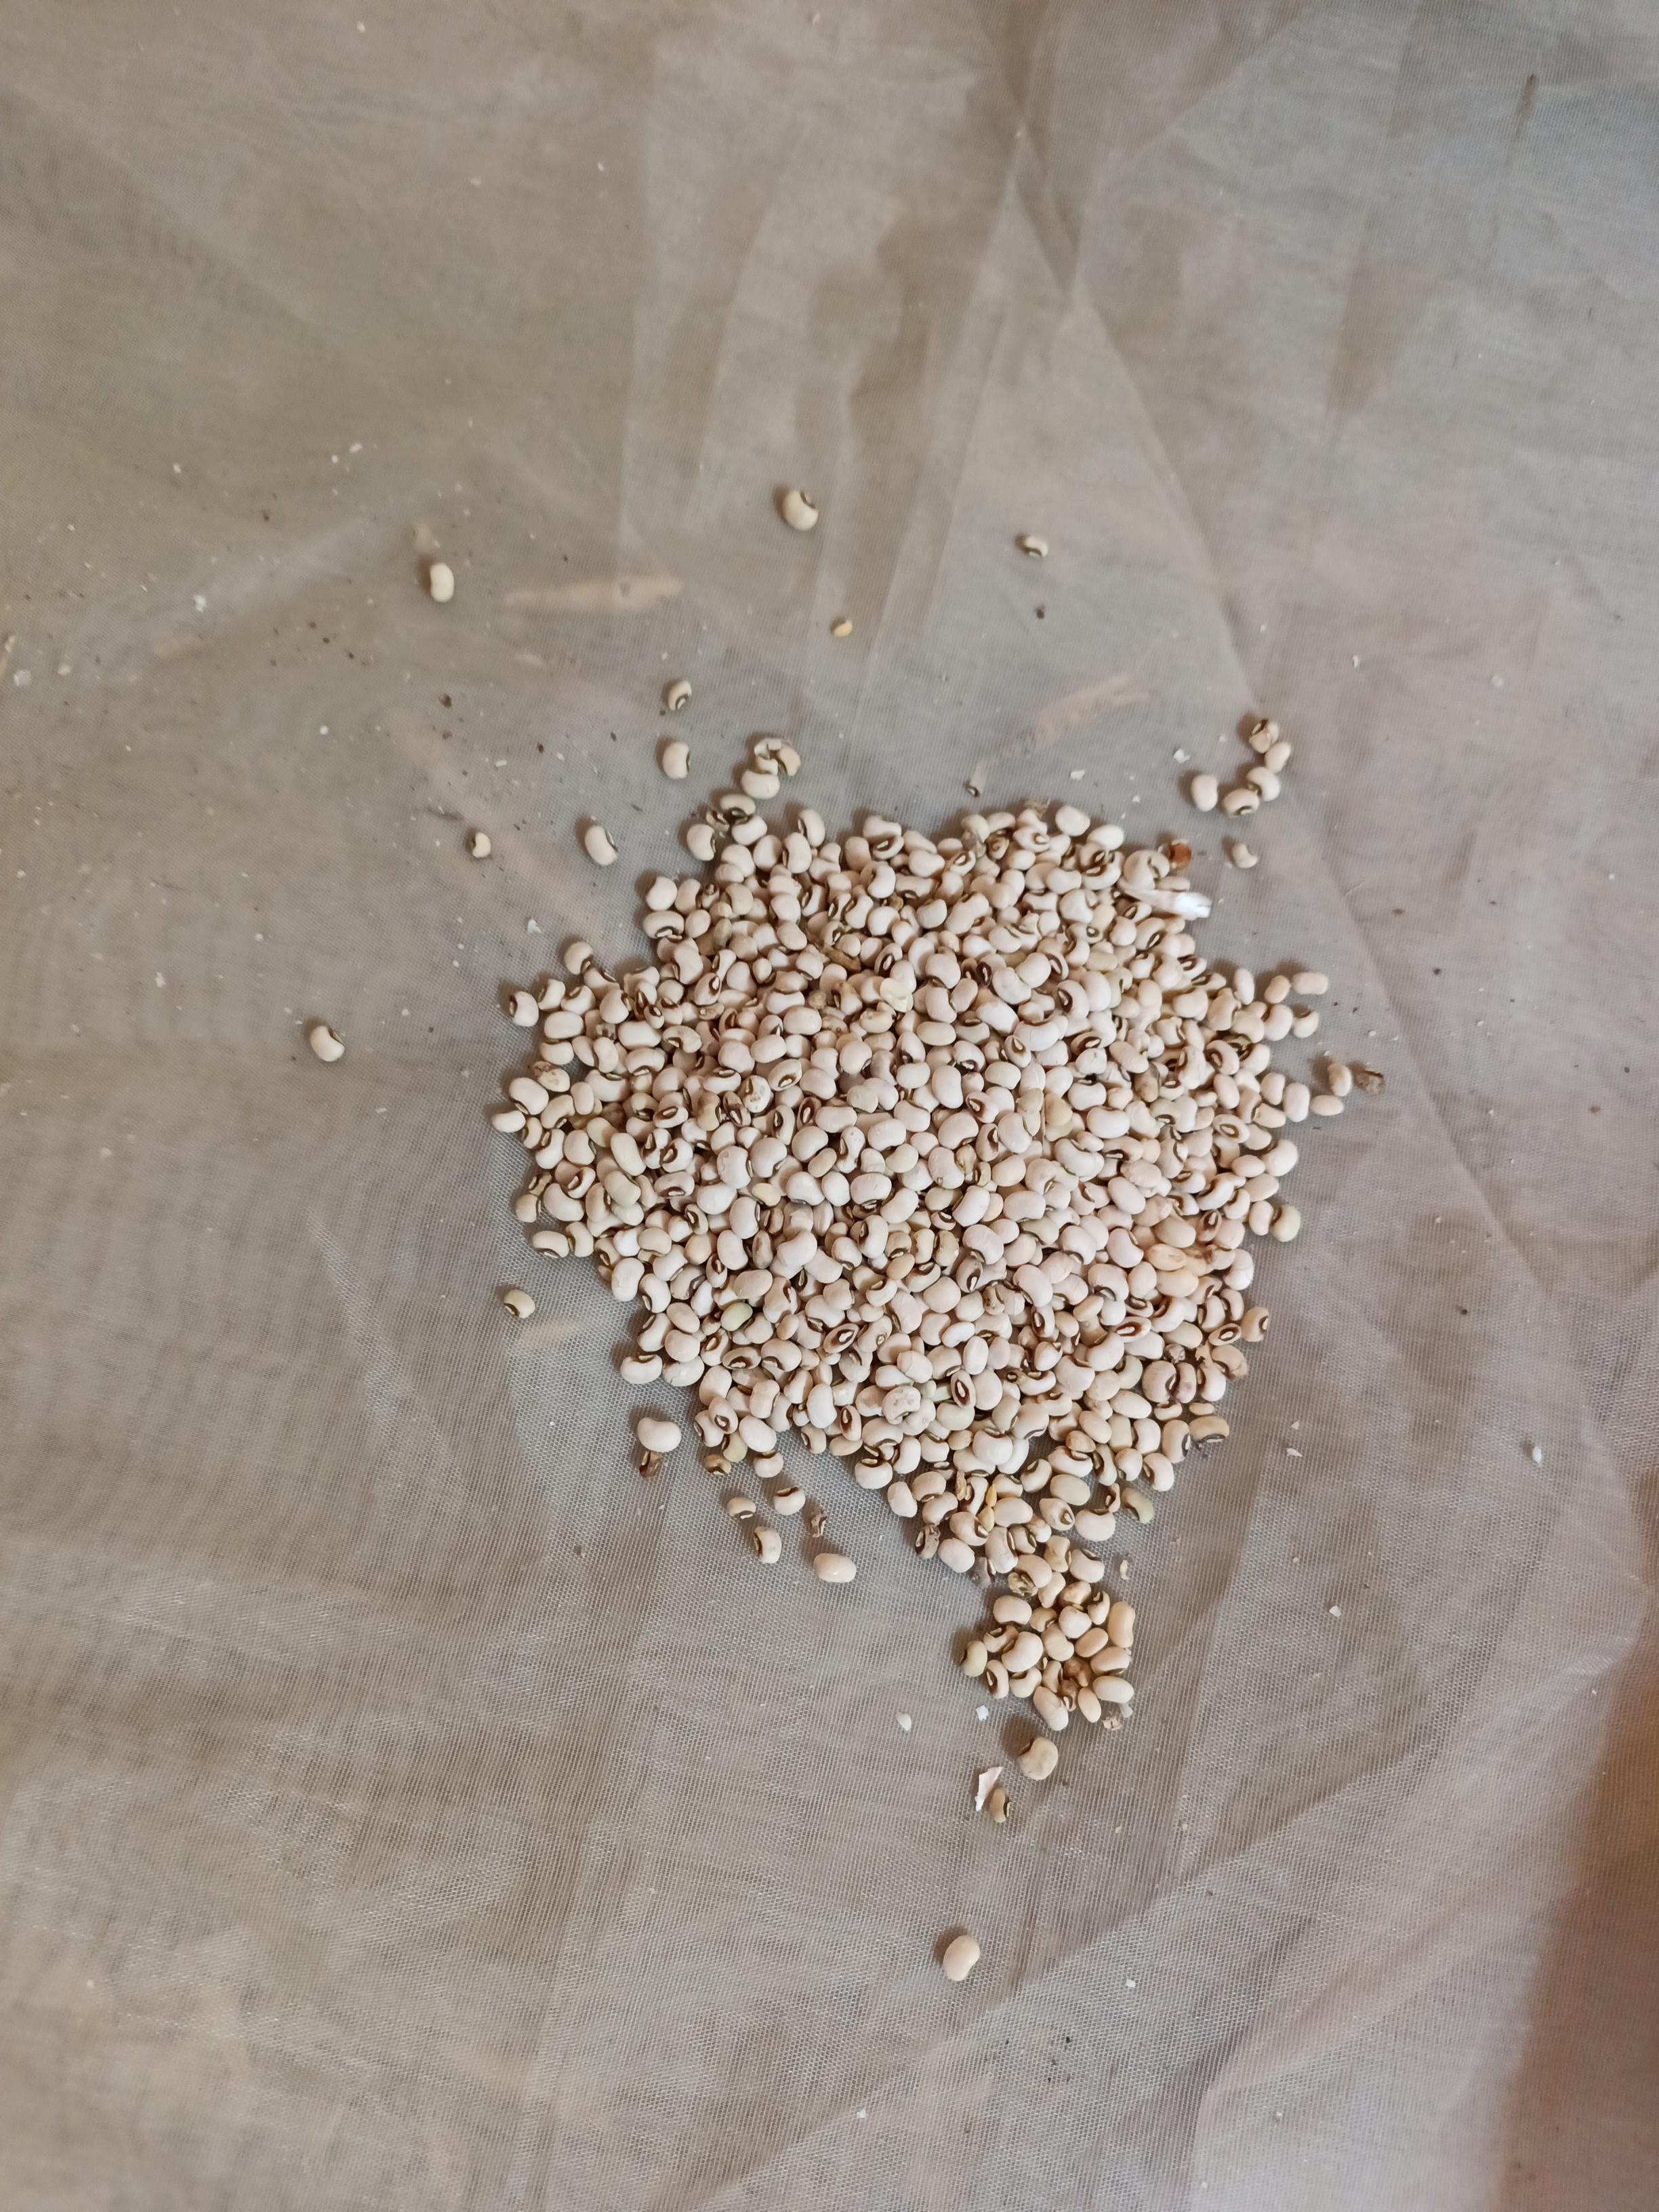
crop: cowpea
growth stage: harvest
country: Nigeria
